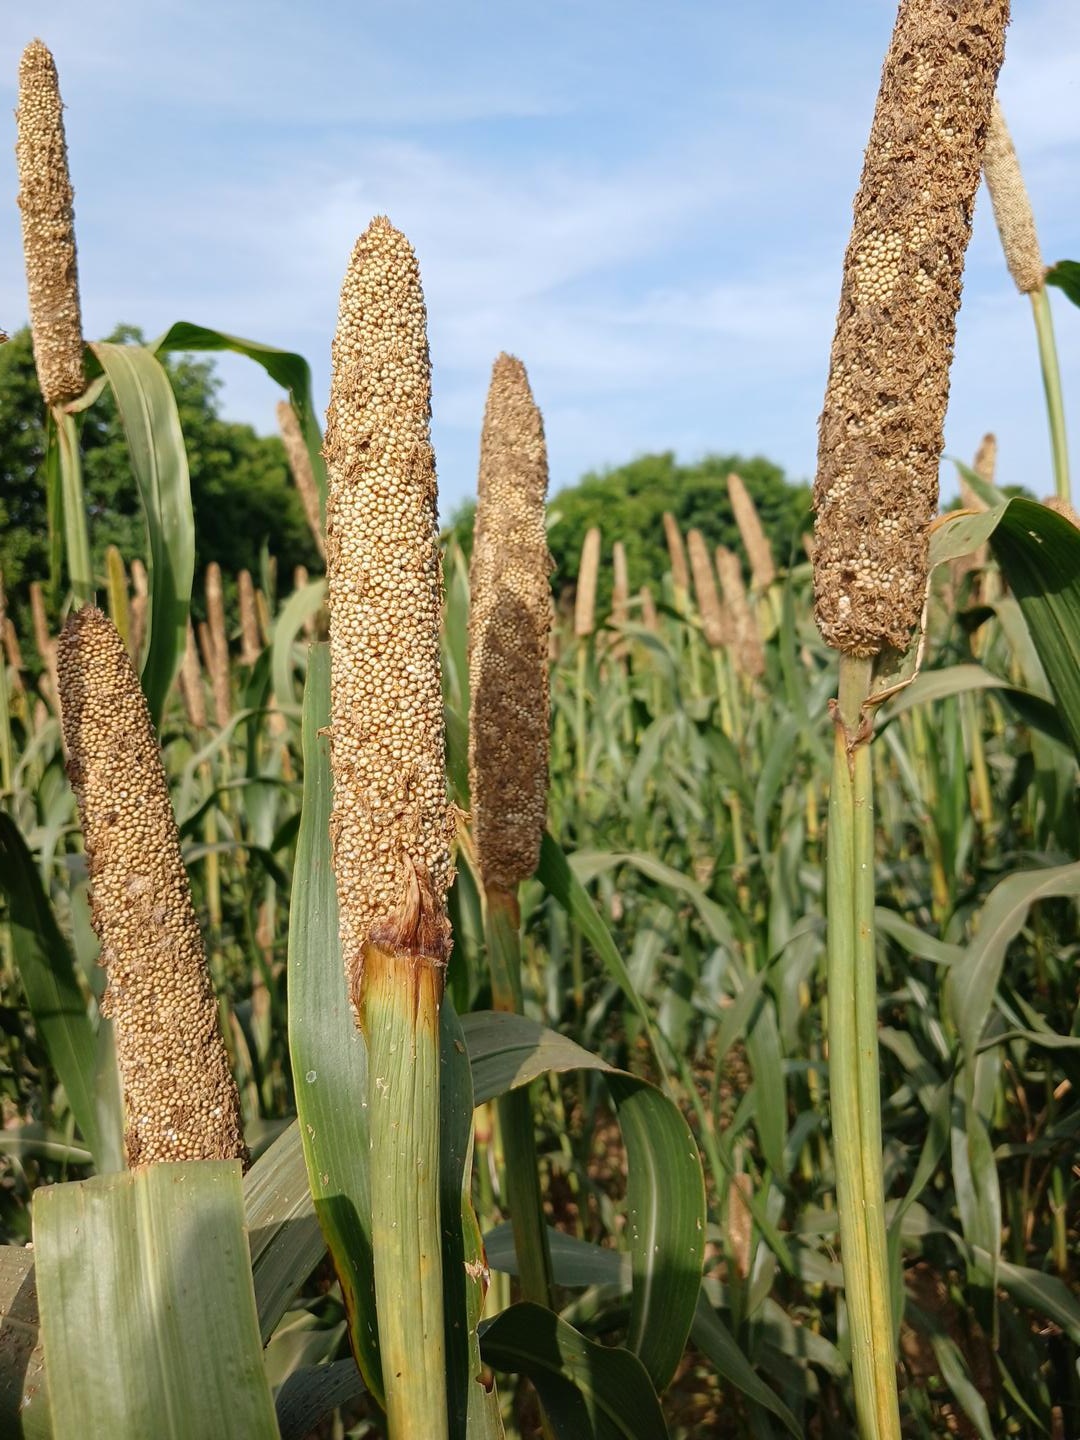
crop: pearl millet
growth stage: maturity
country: Senegal
